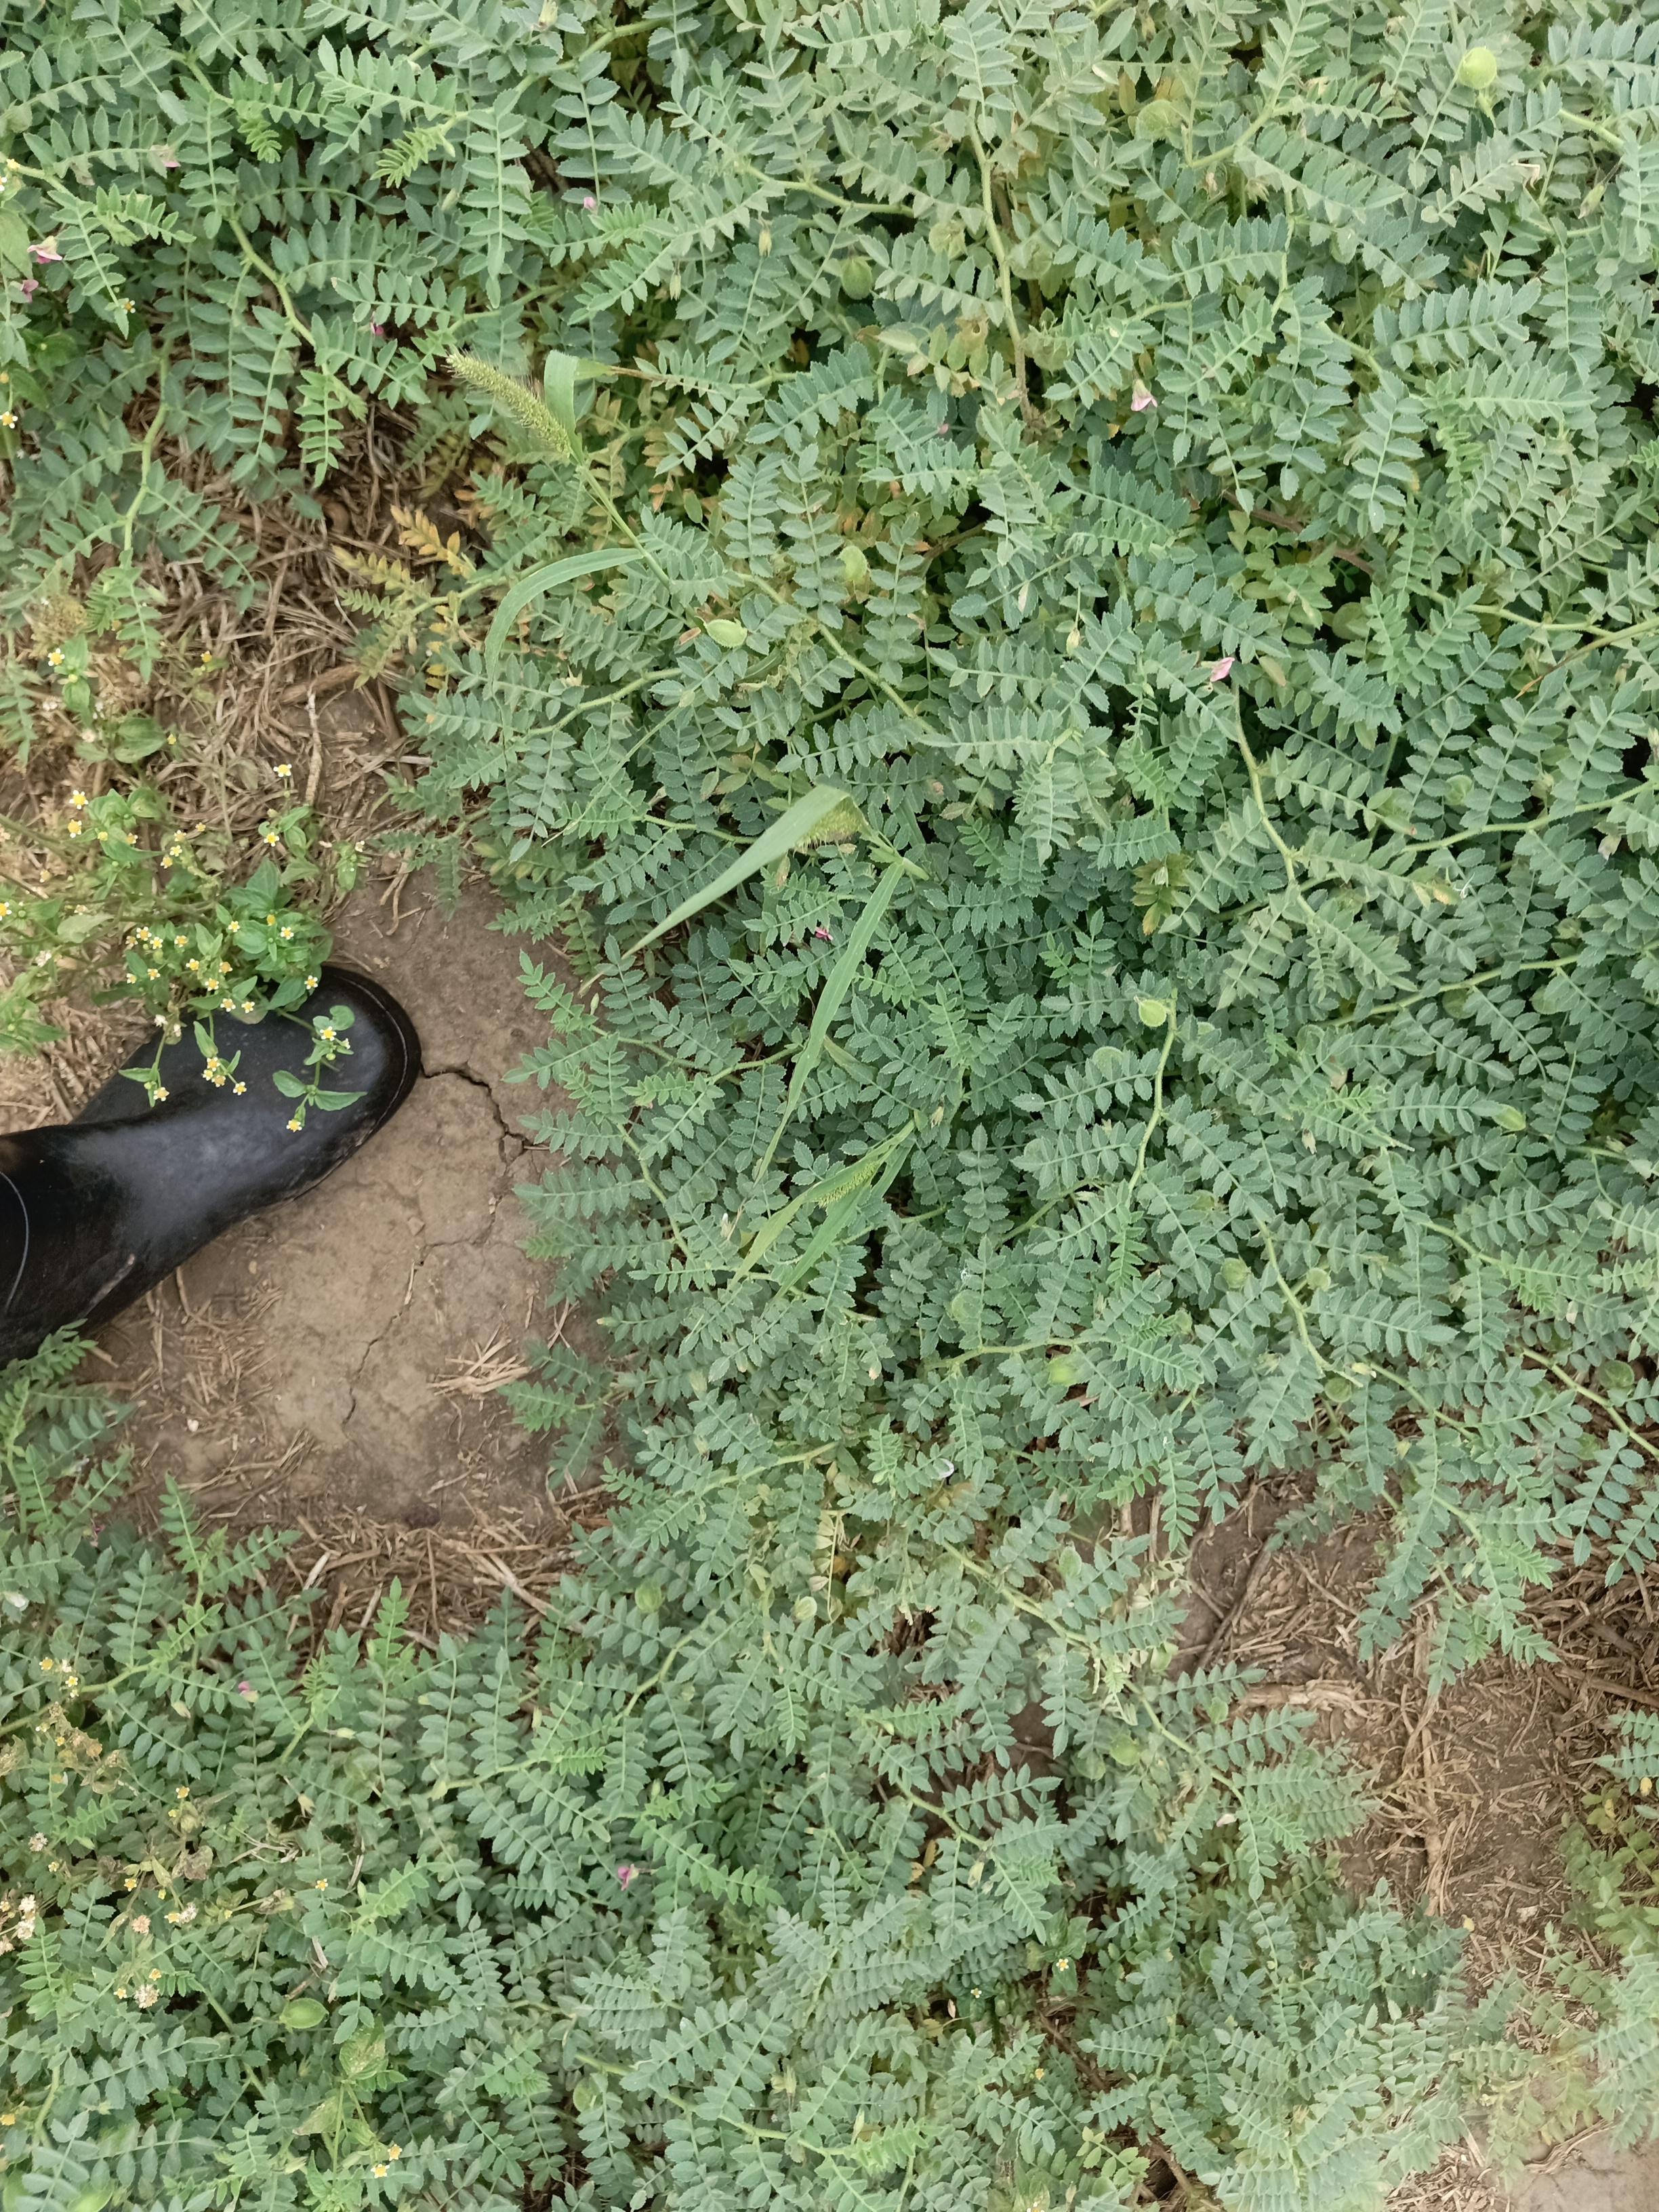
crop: chickpea
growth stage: development pod
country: Tanzania
